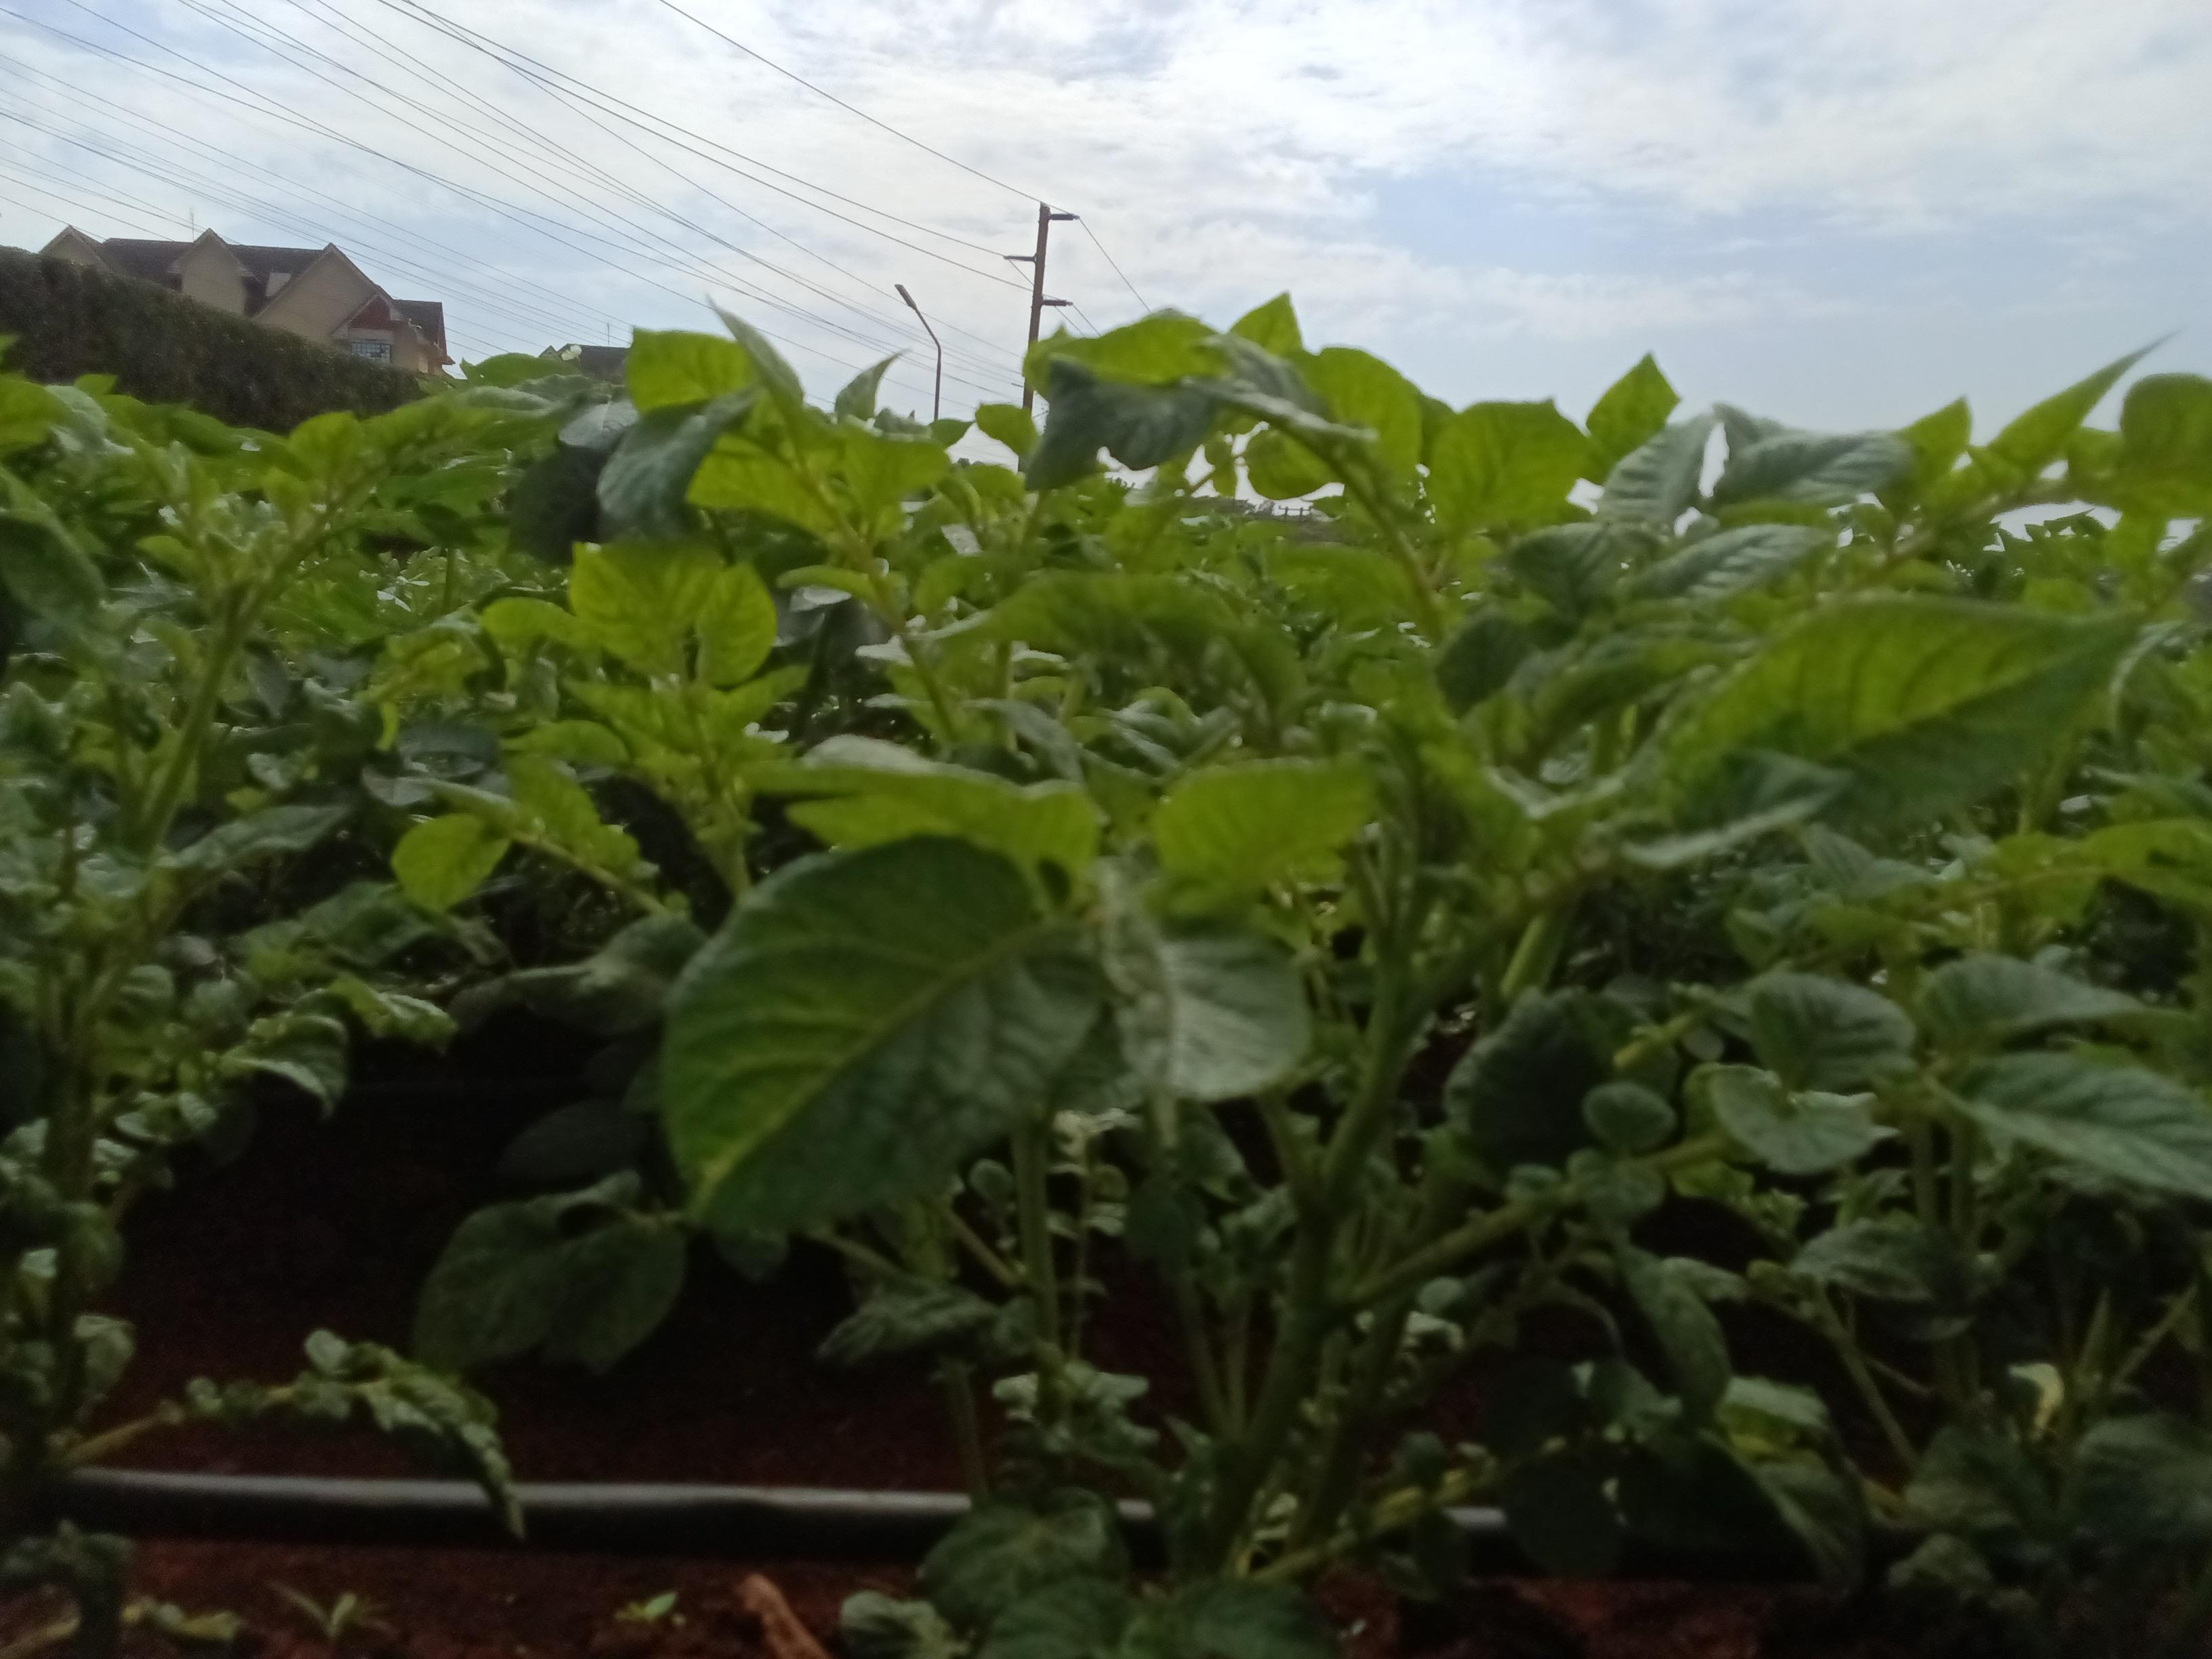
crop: potato
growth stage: vegetative
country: Kenya
